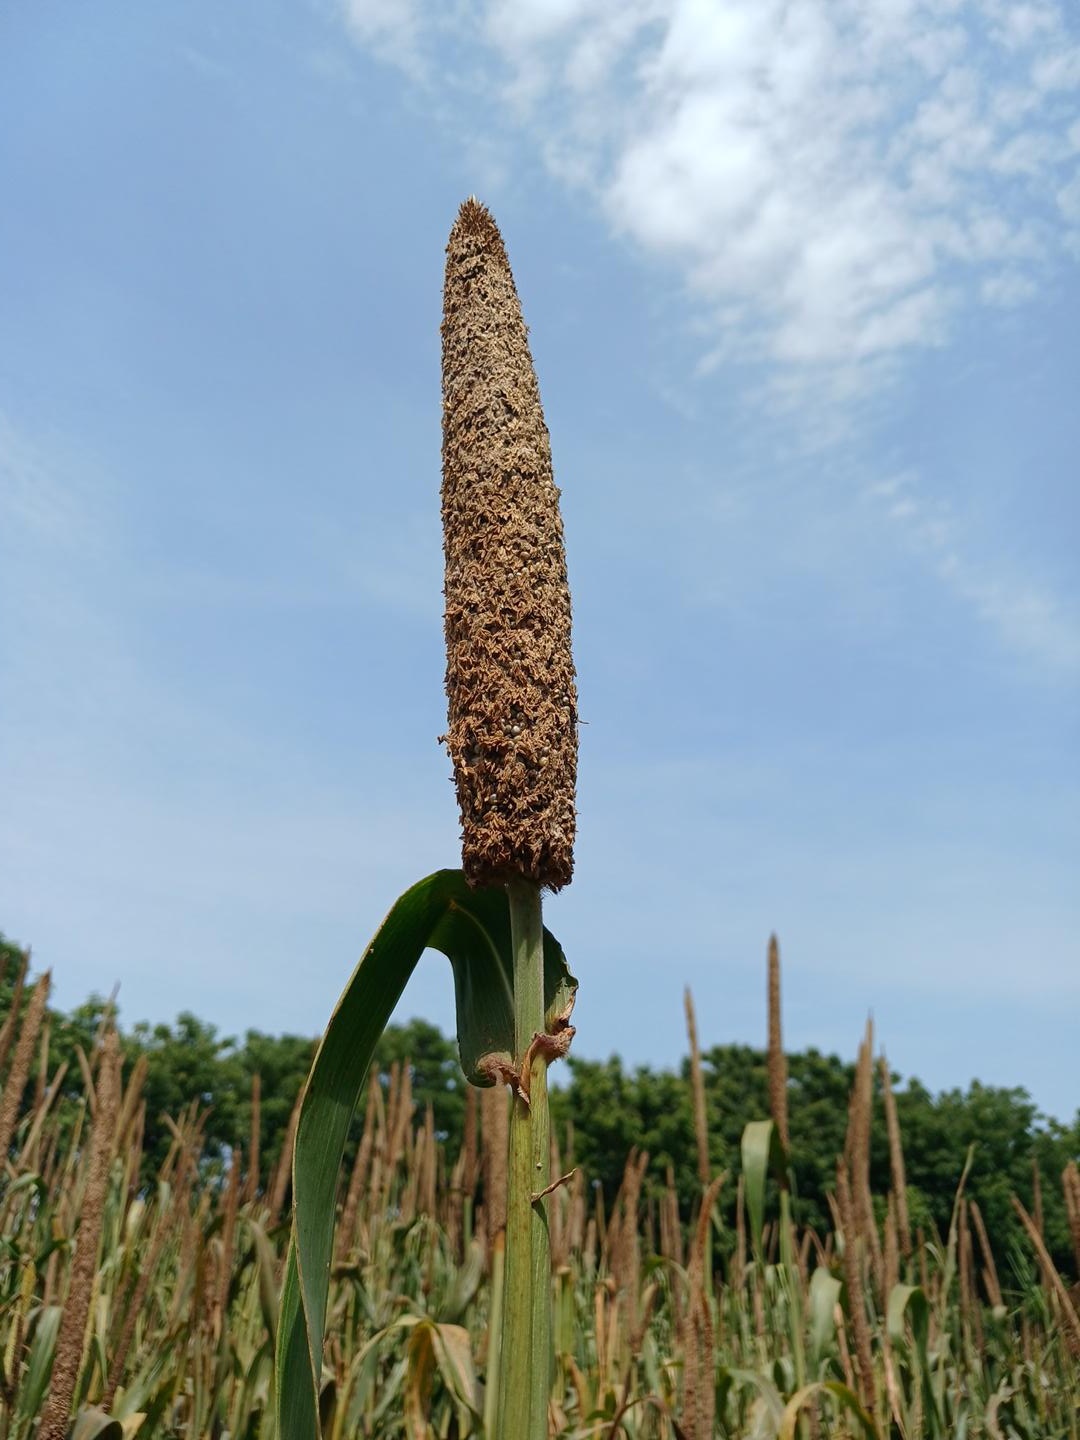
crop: pearl millet
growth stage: maturity
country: Senegal
